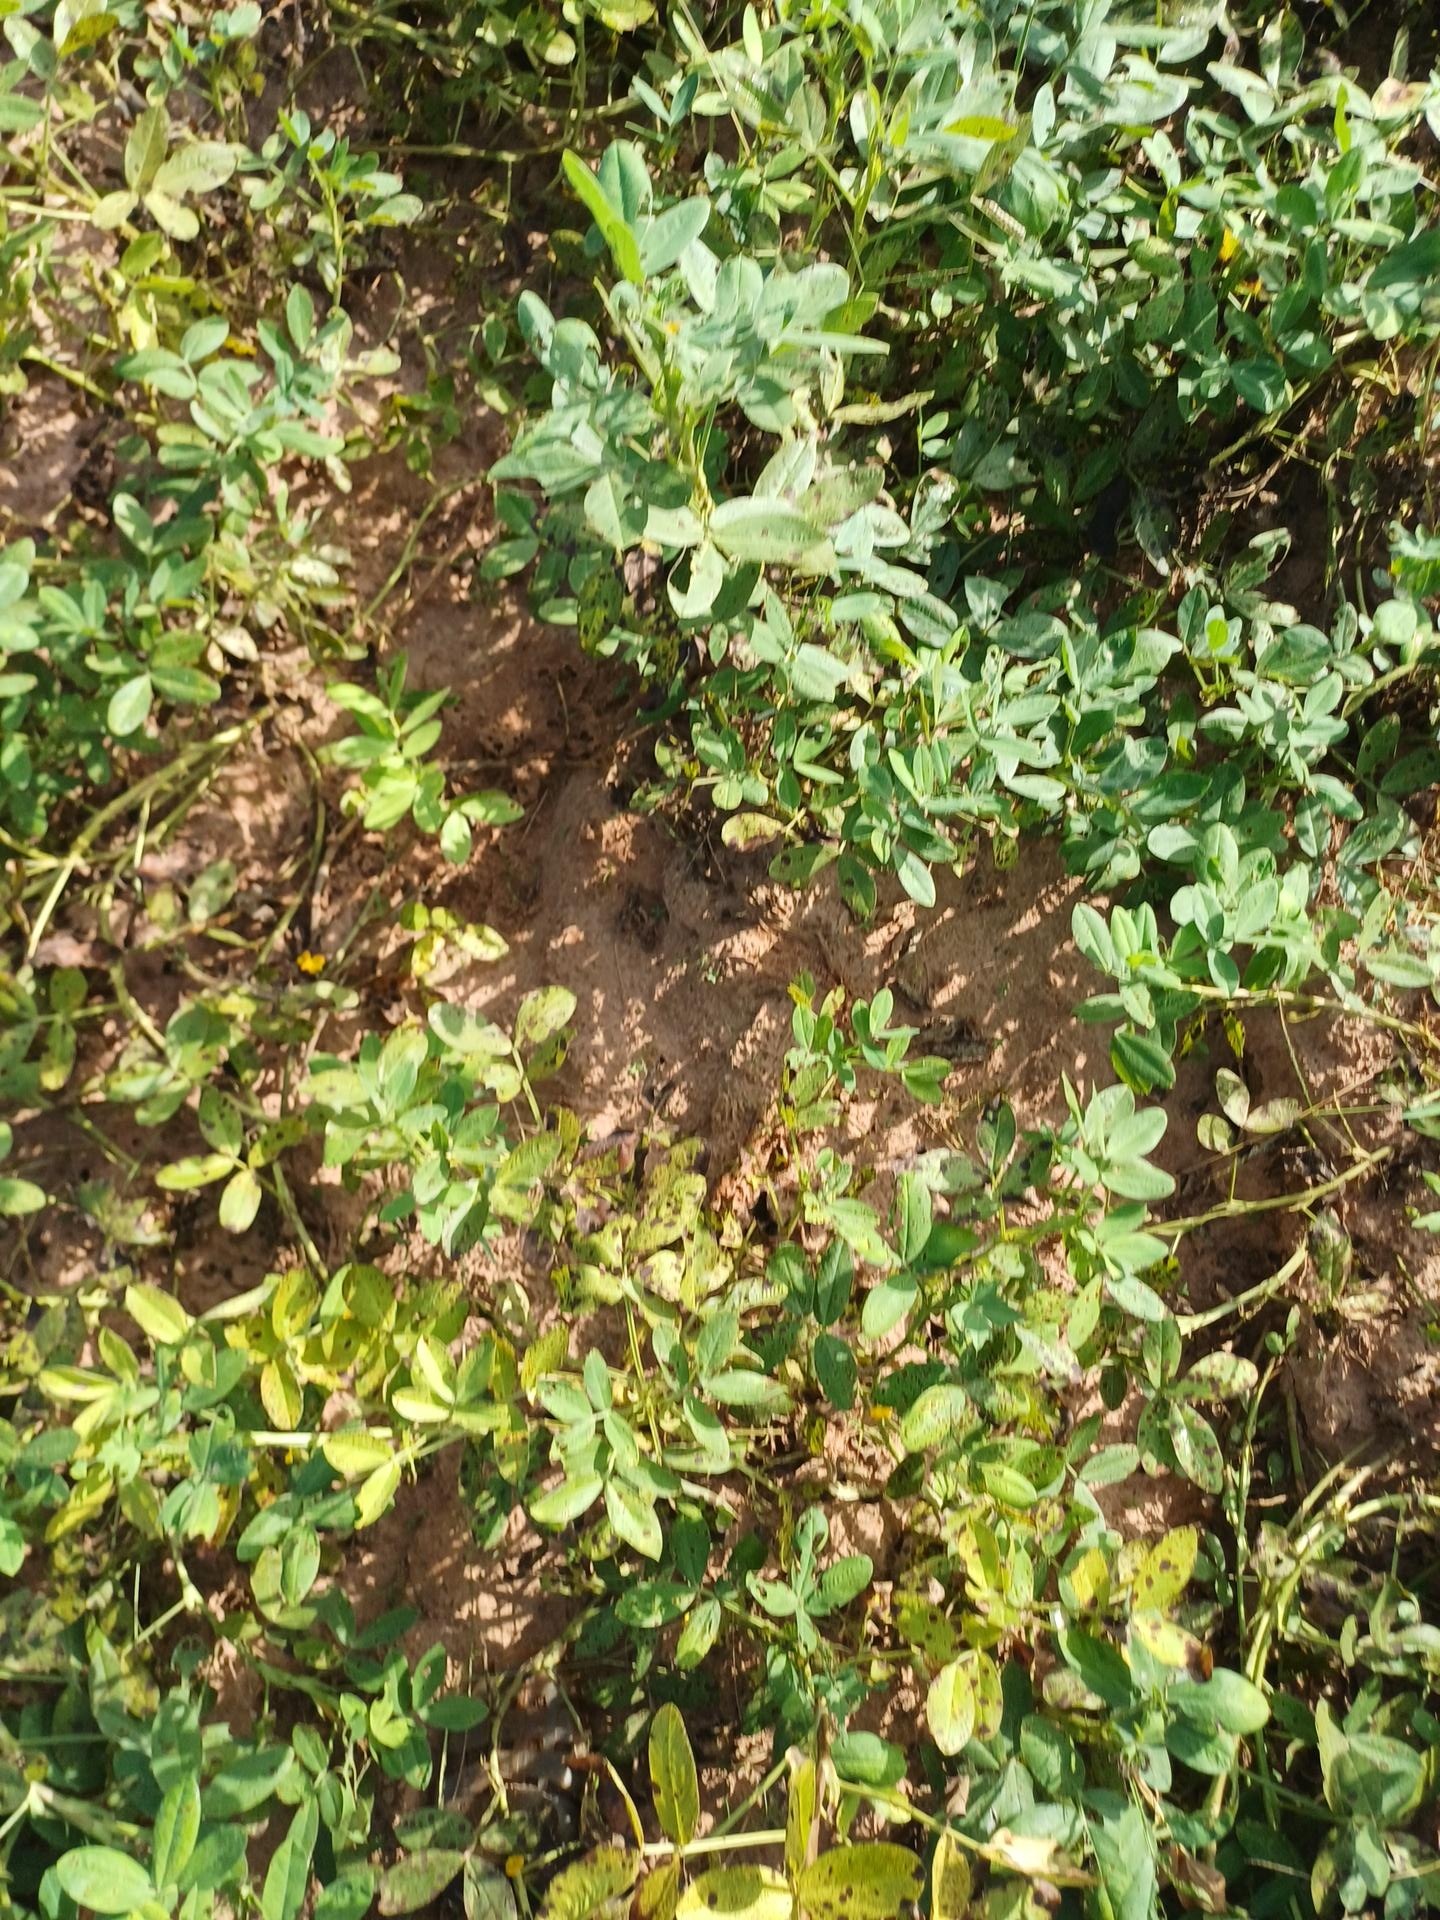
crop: groundnut
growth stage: flowering
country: Senegal
